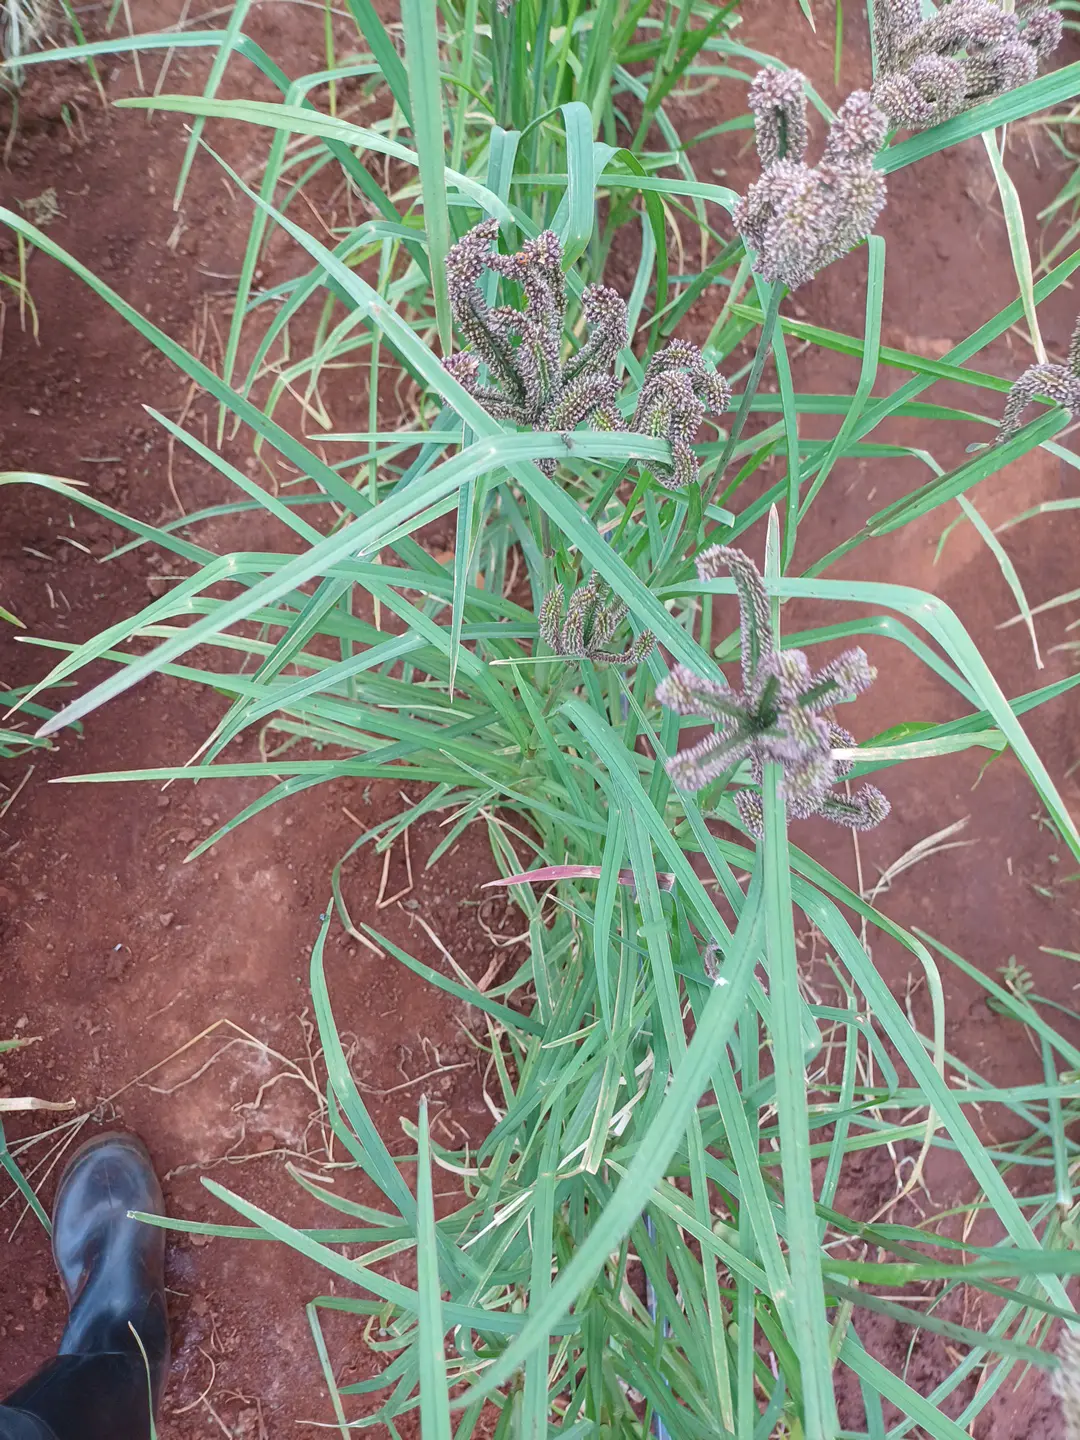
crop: finger millet
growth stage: filling grain
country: Kenya
